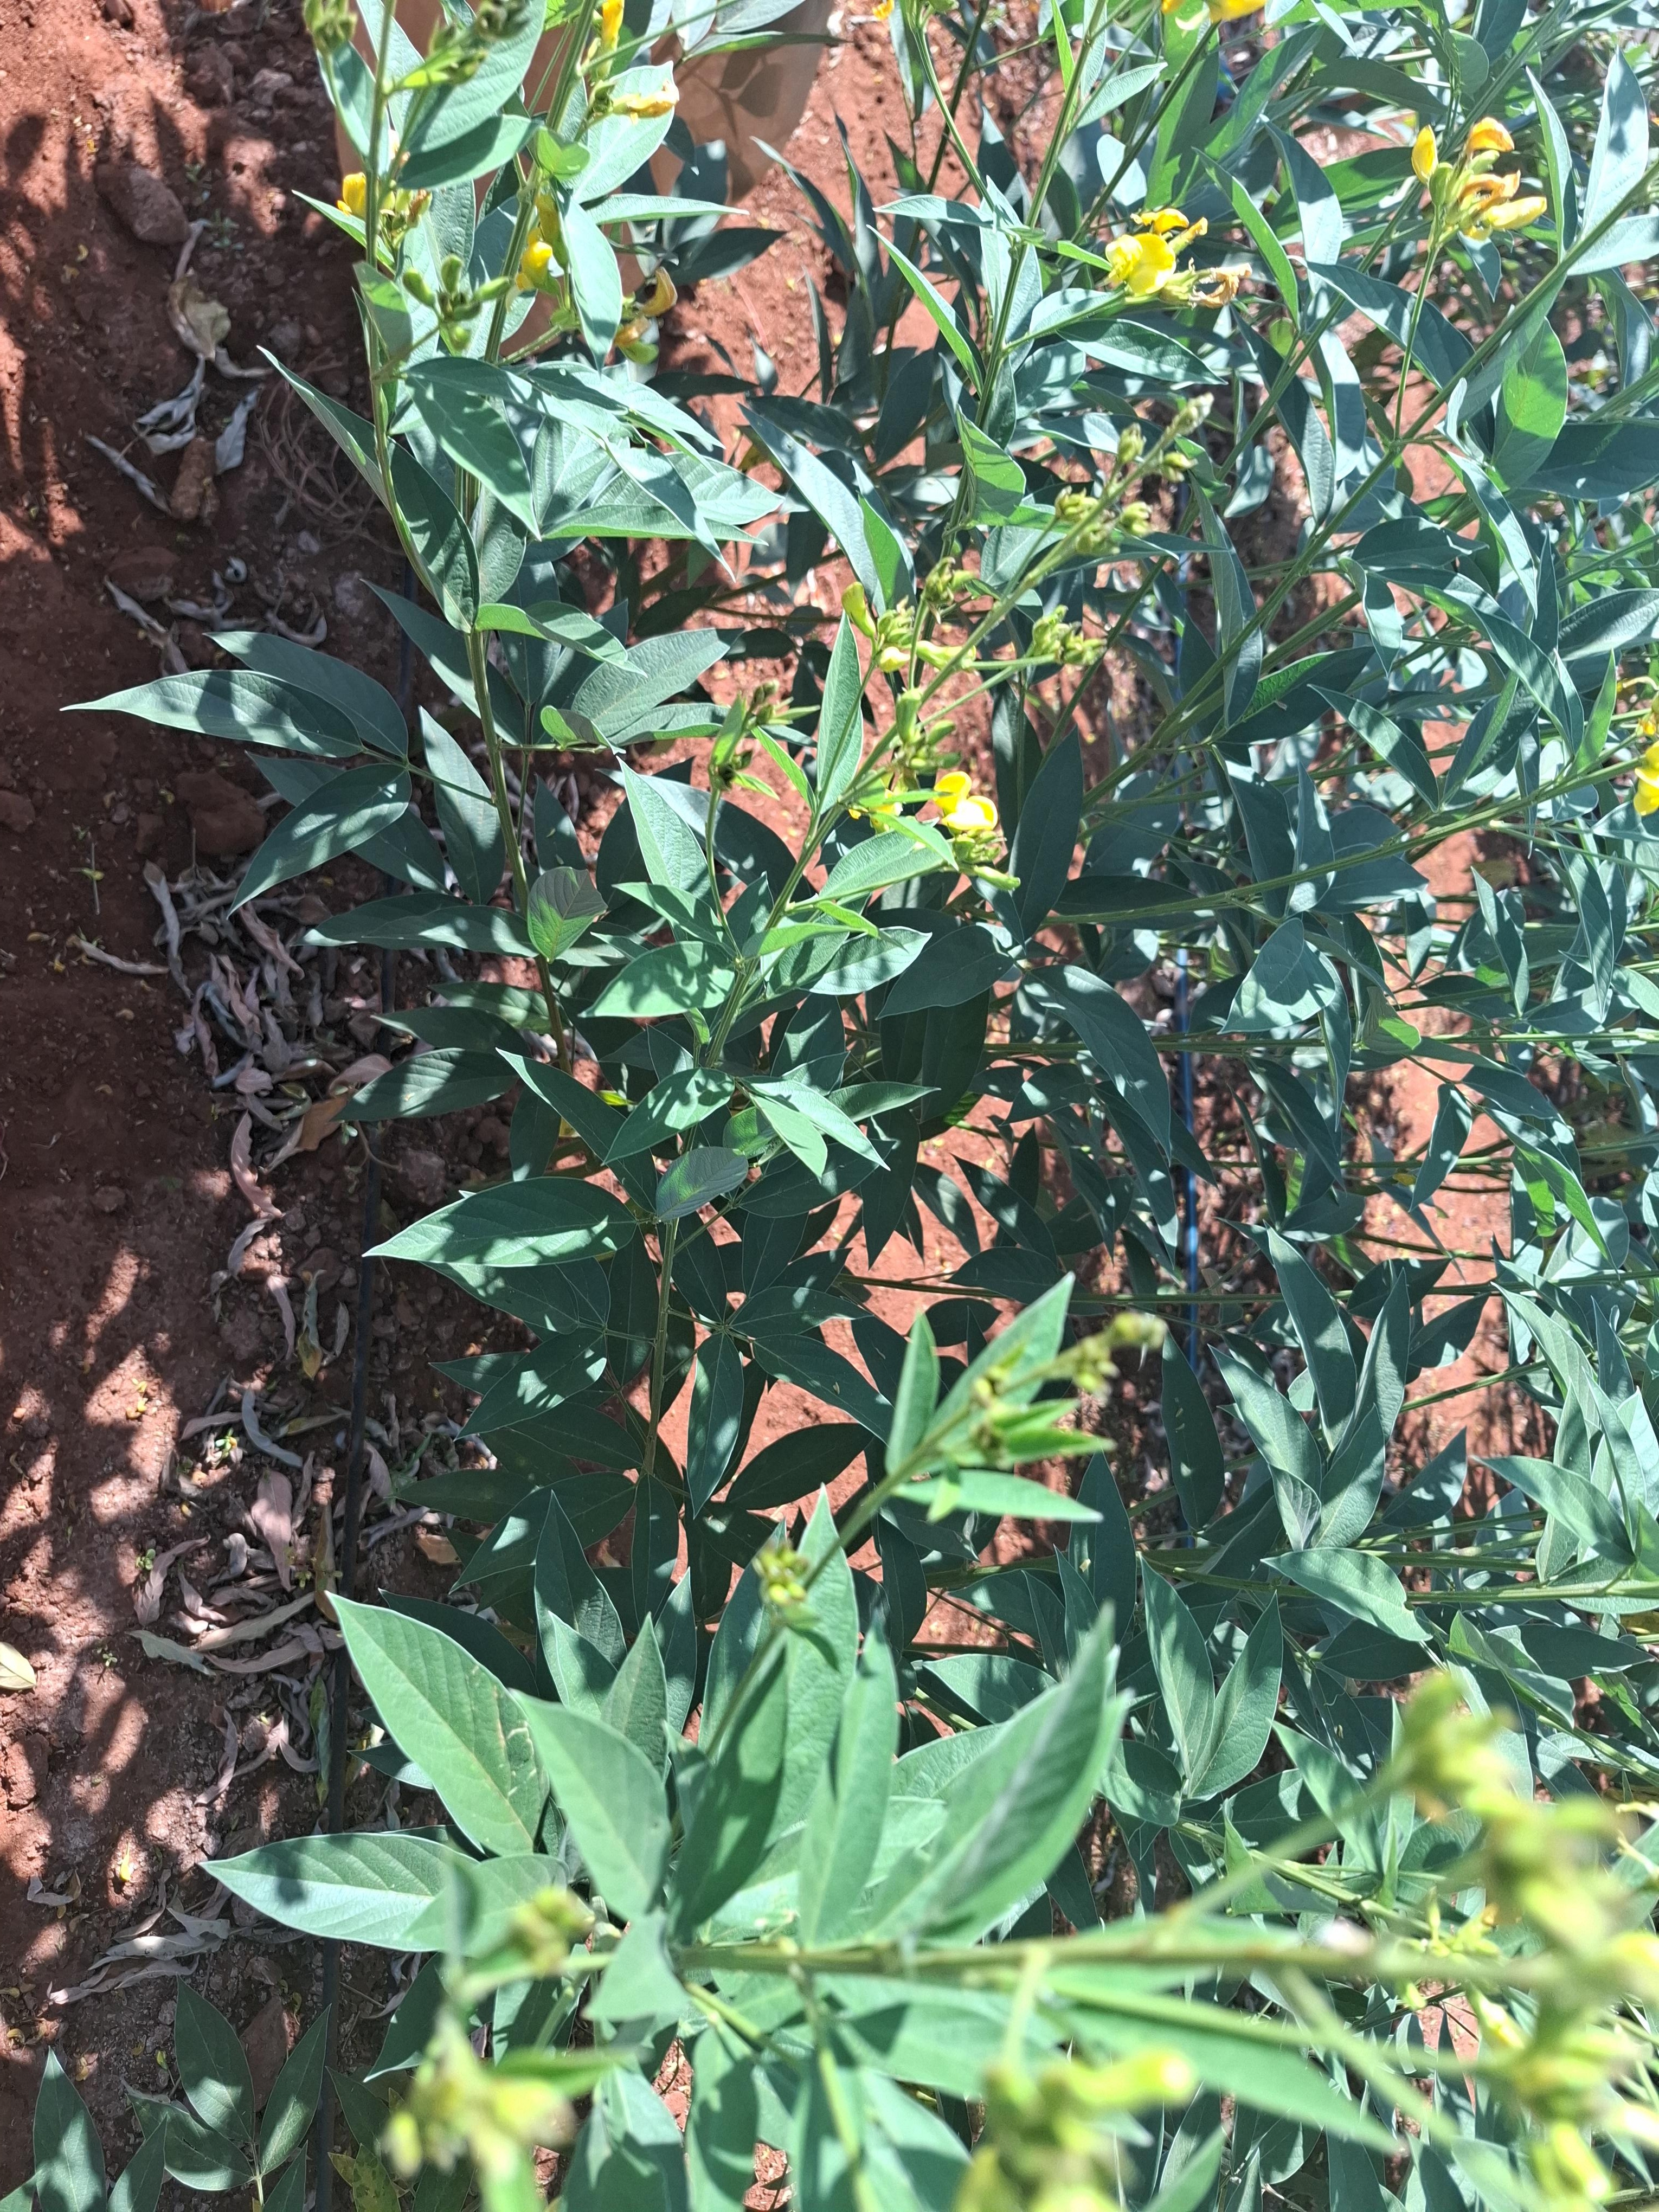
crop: pigeonpea
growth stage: development pod
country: Kenya
